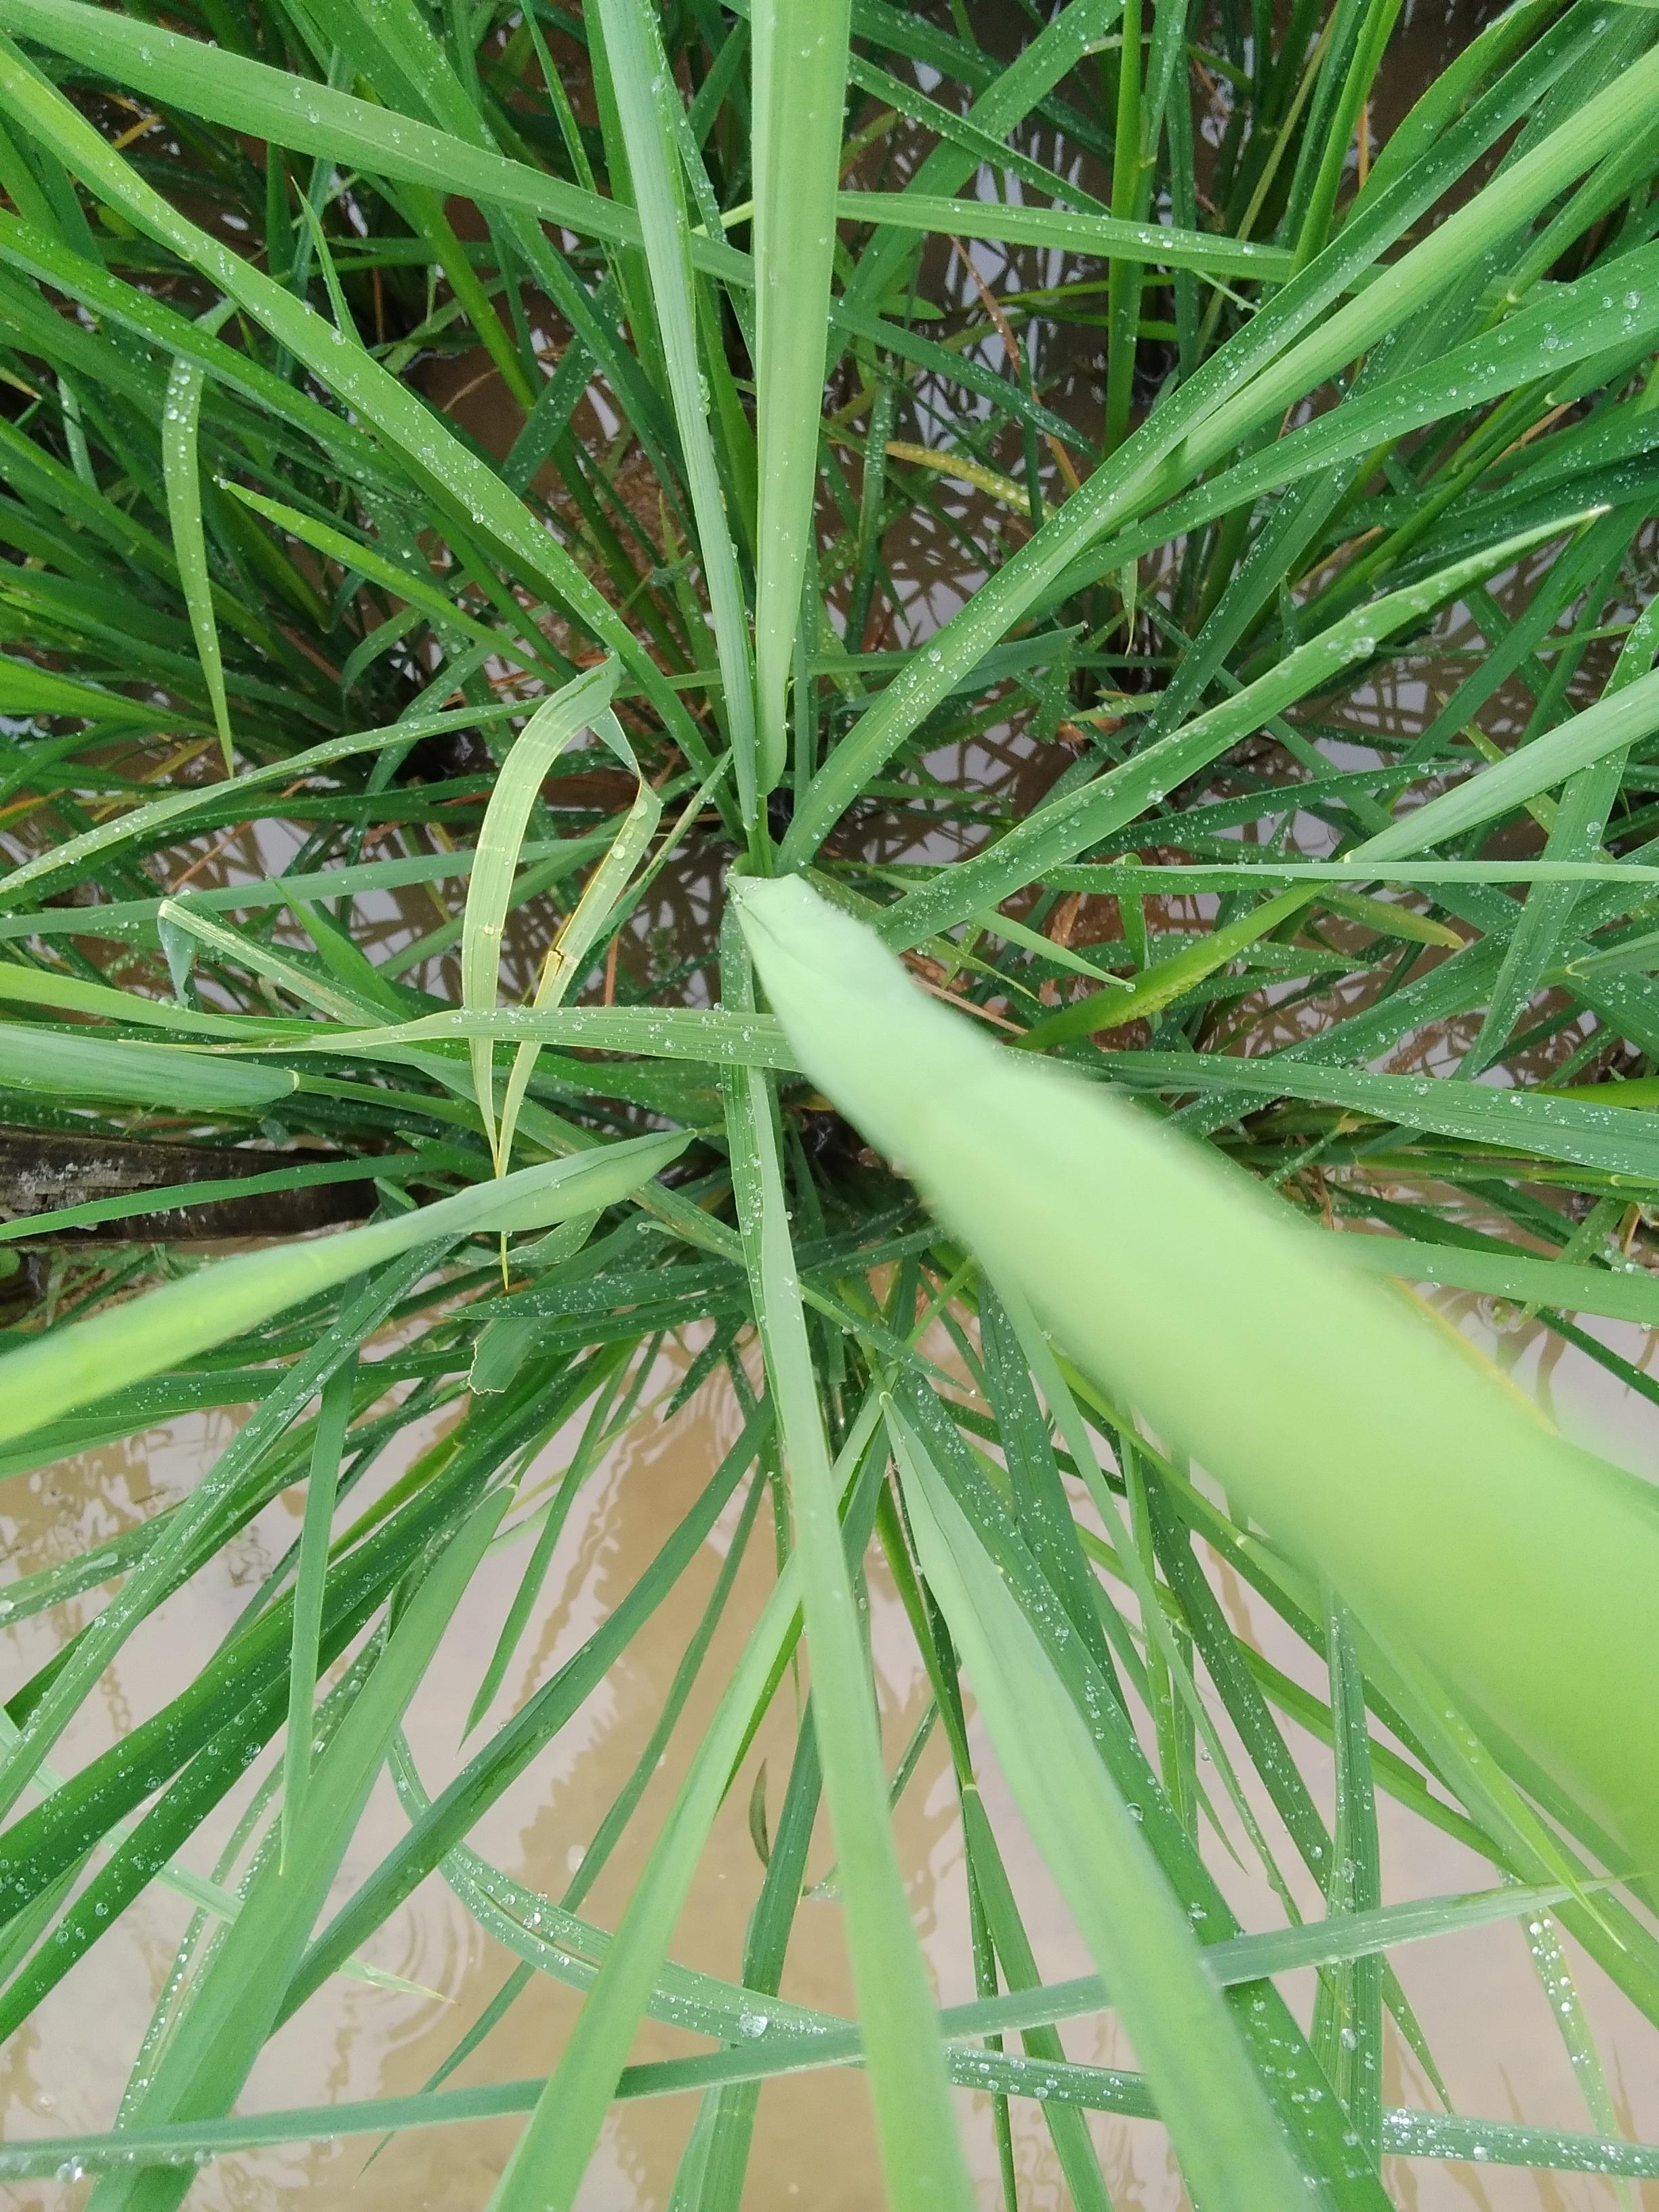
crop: rice
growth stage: booting
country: Nigeria
